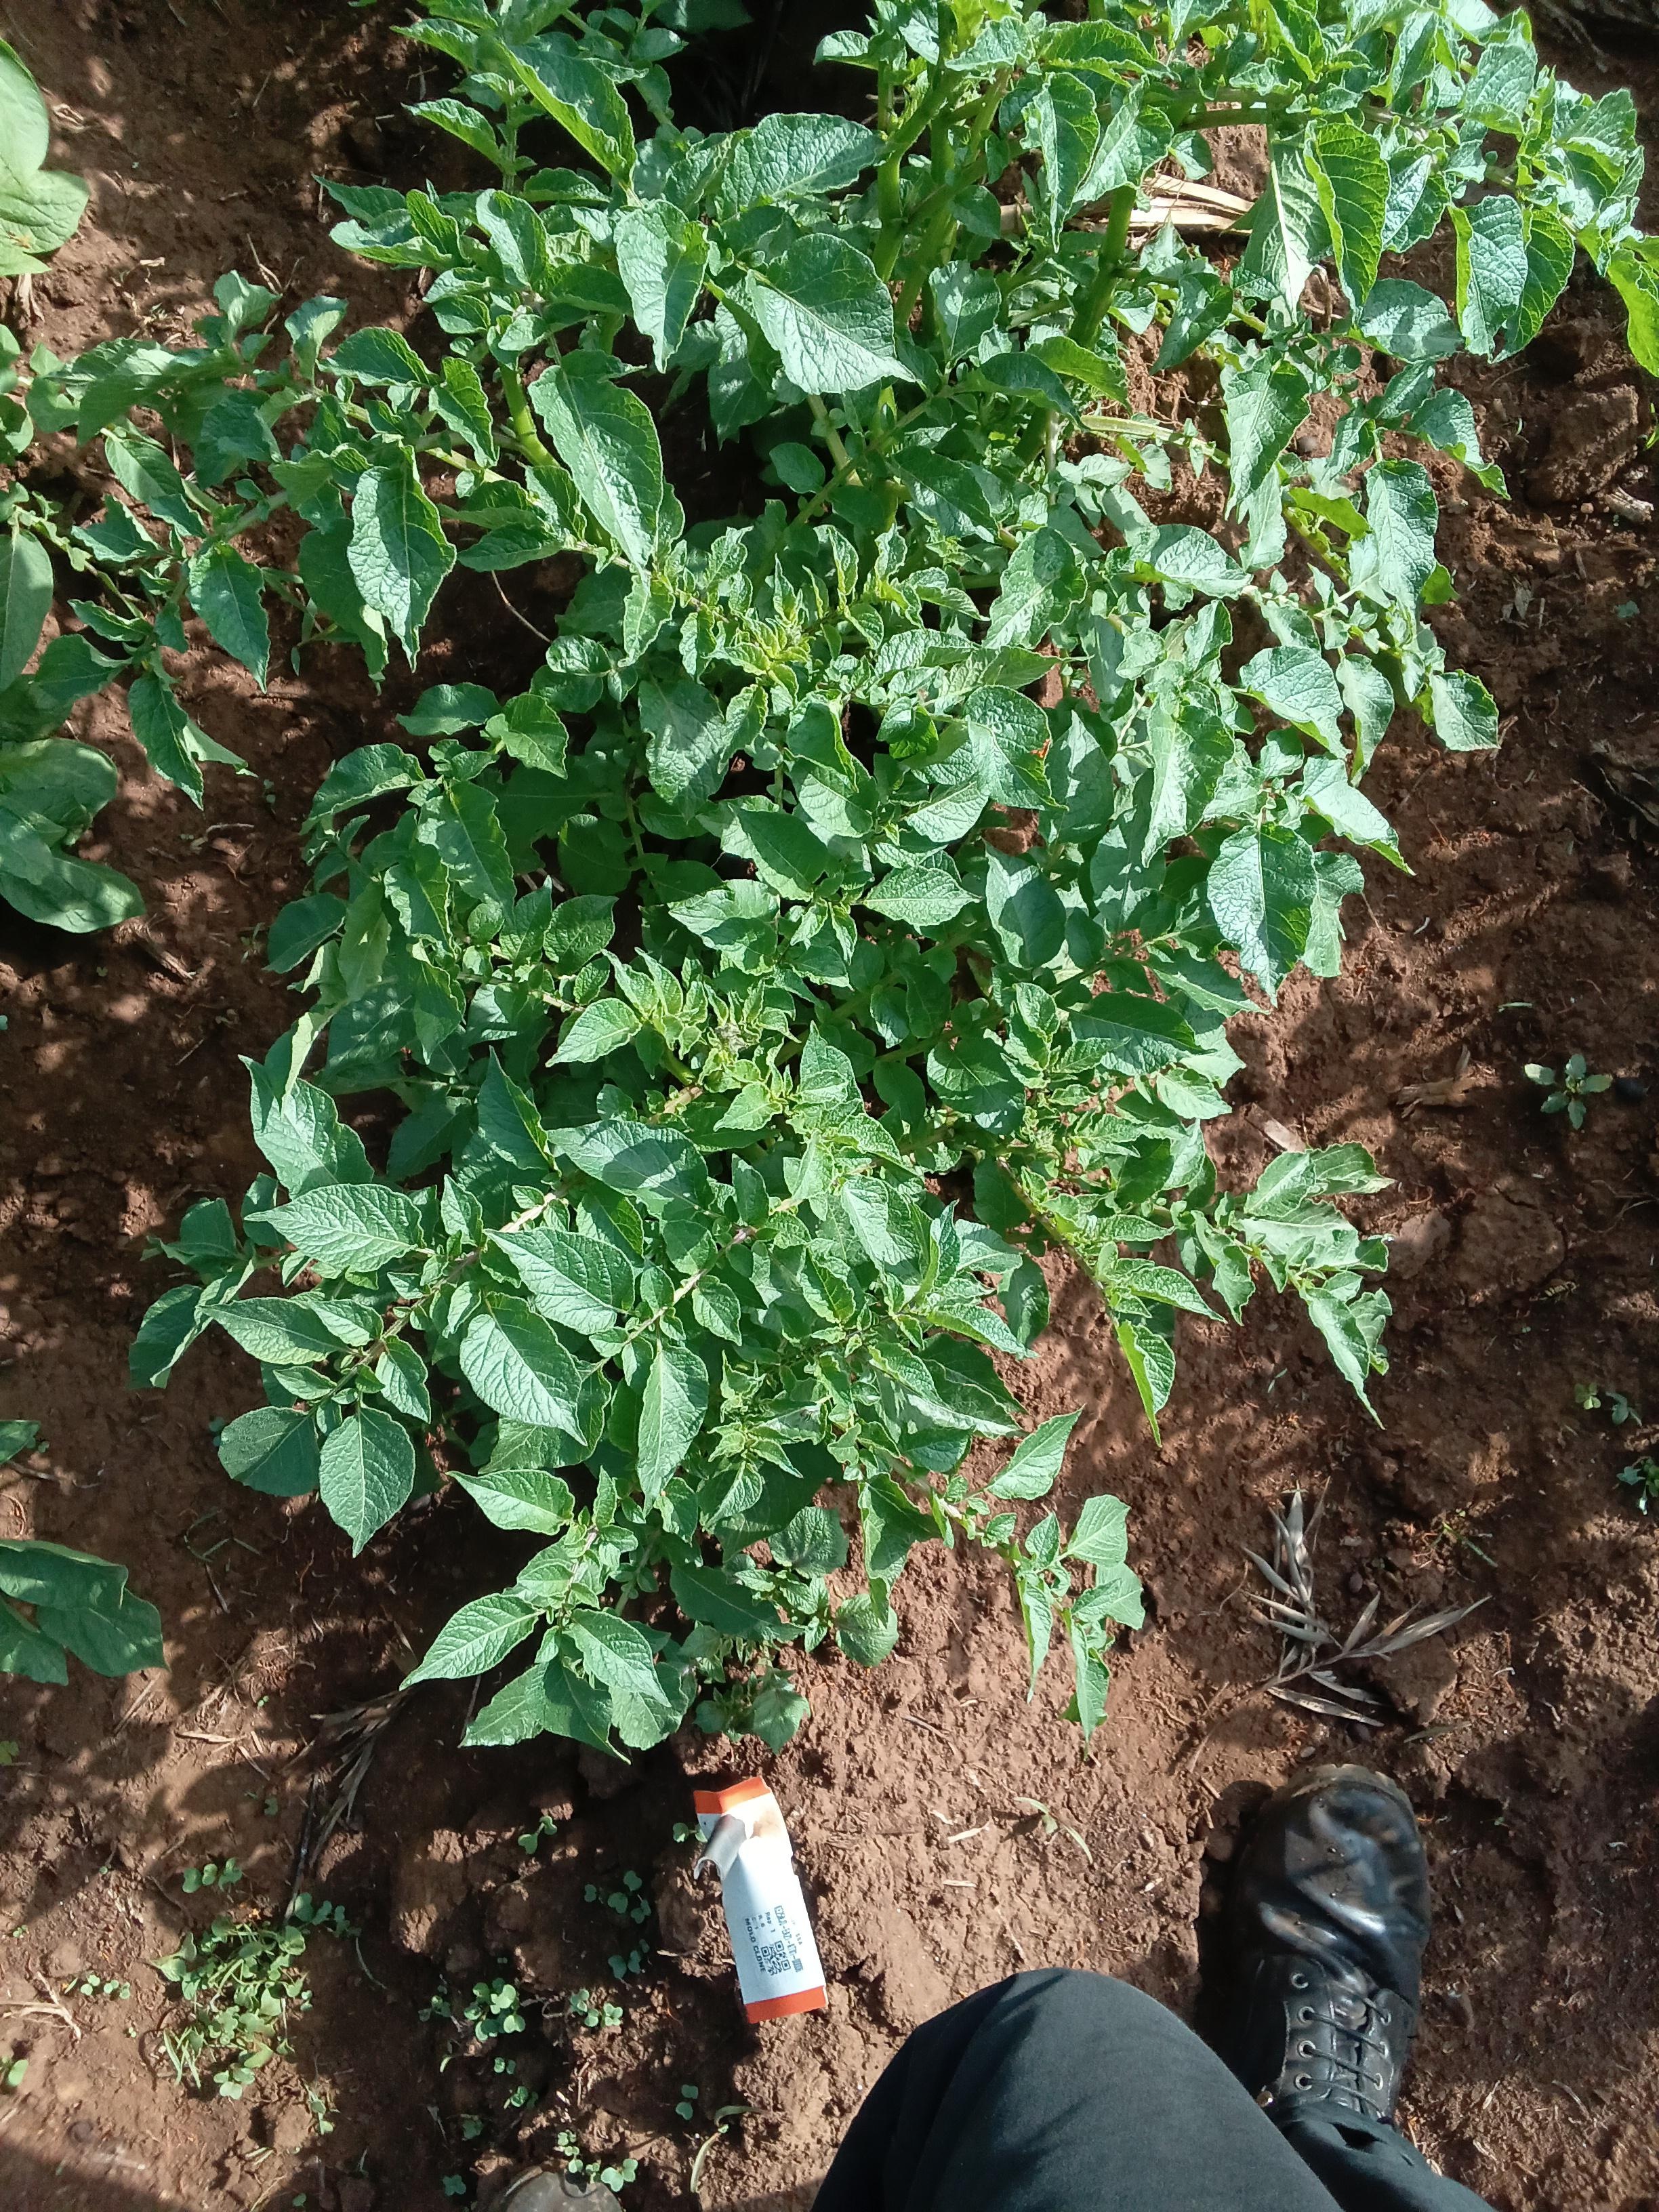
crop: potato
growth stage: vegetative
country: Kenya
